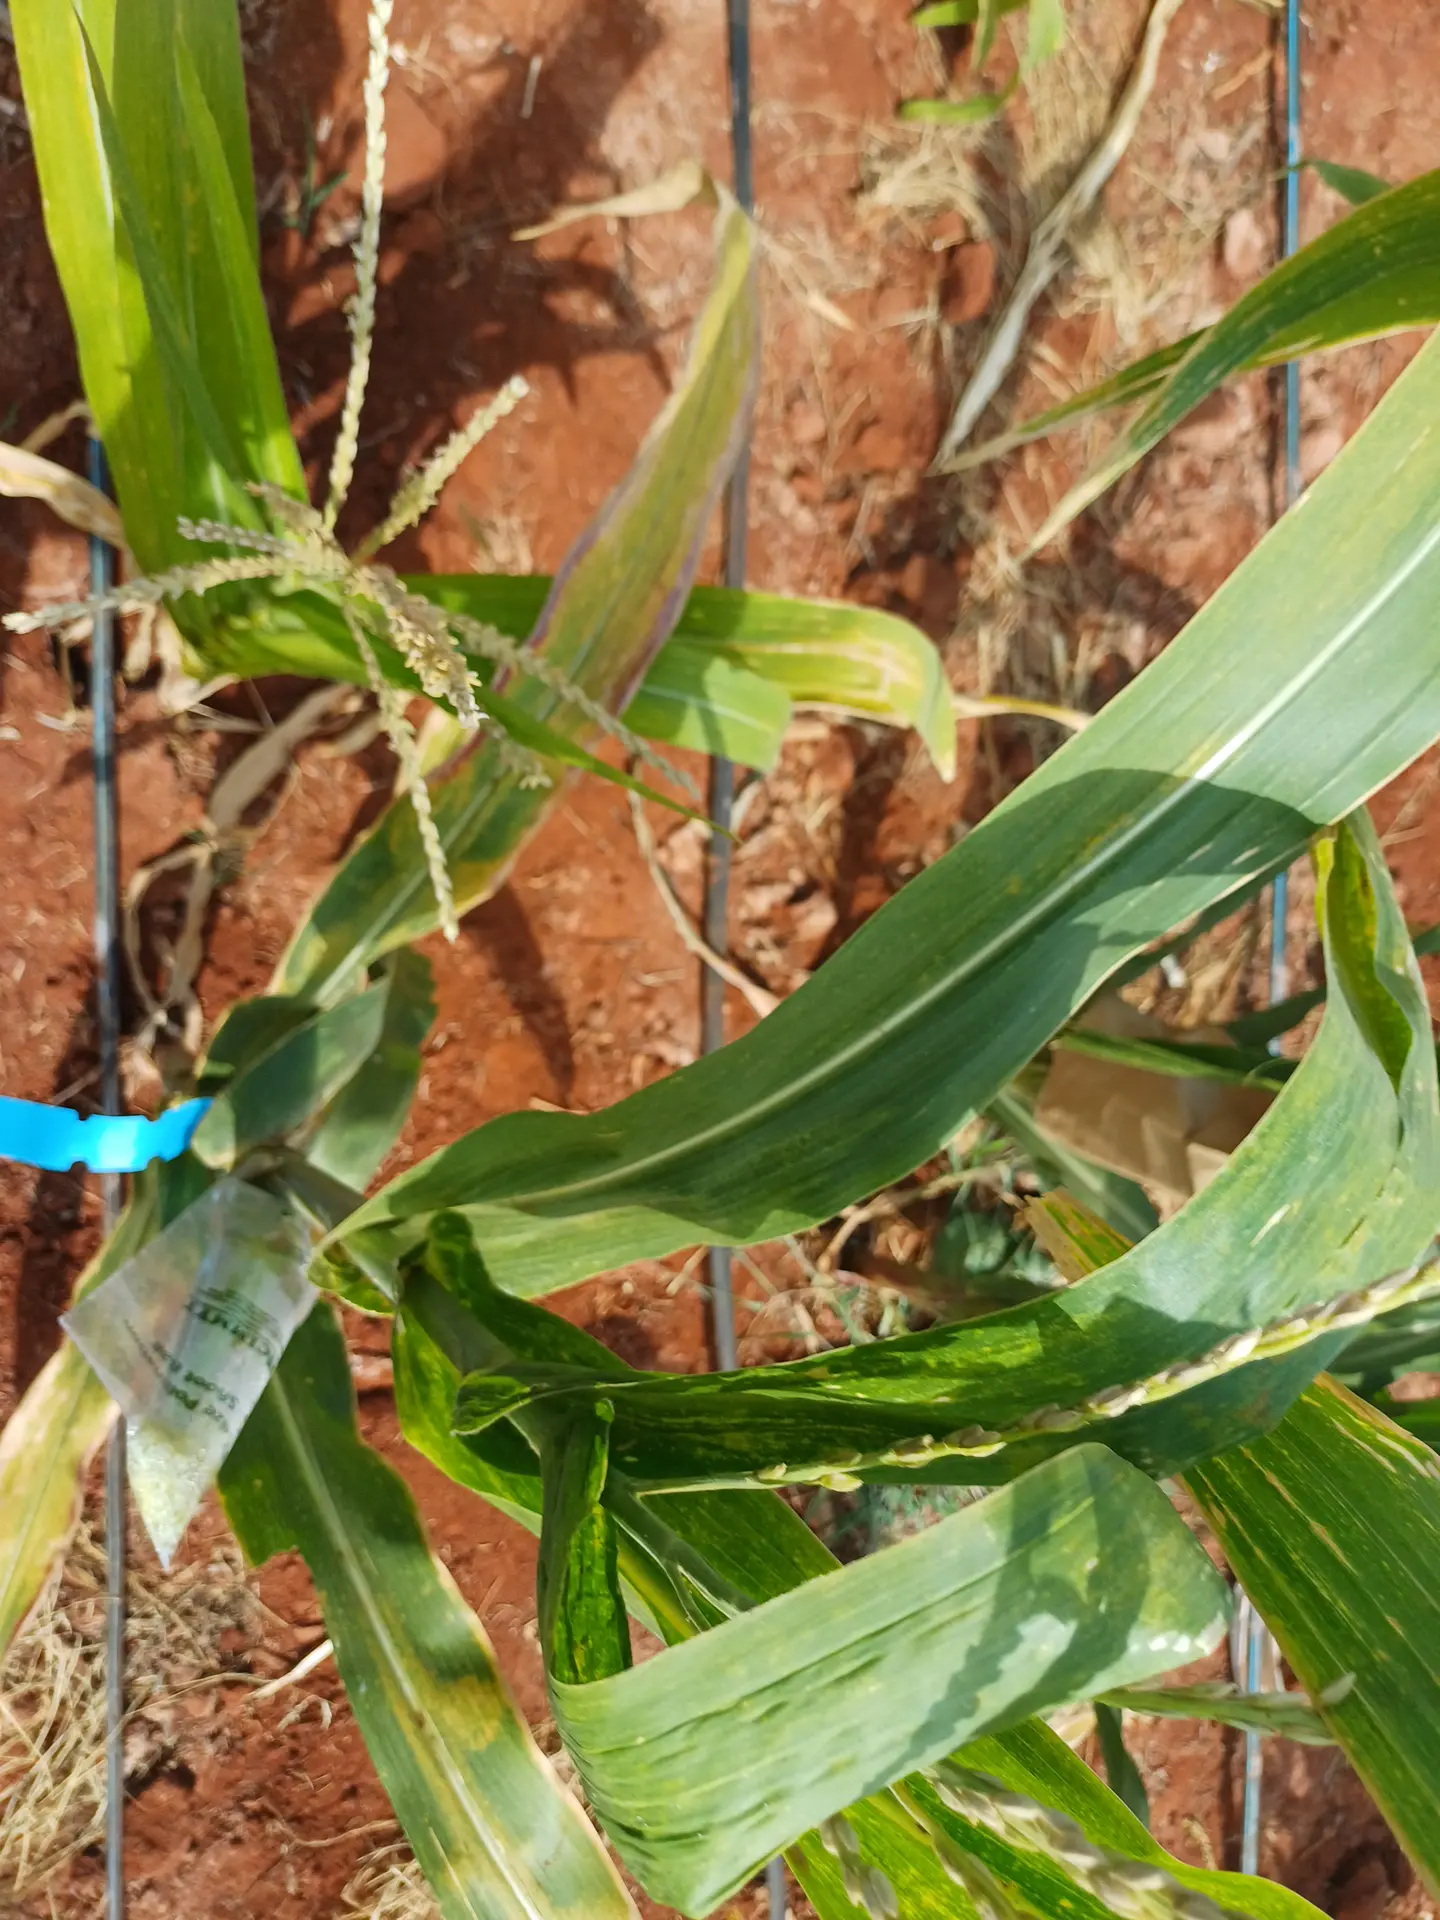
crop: maize
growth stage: flowering
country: Kenya
